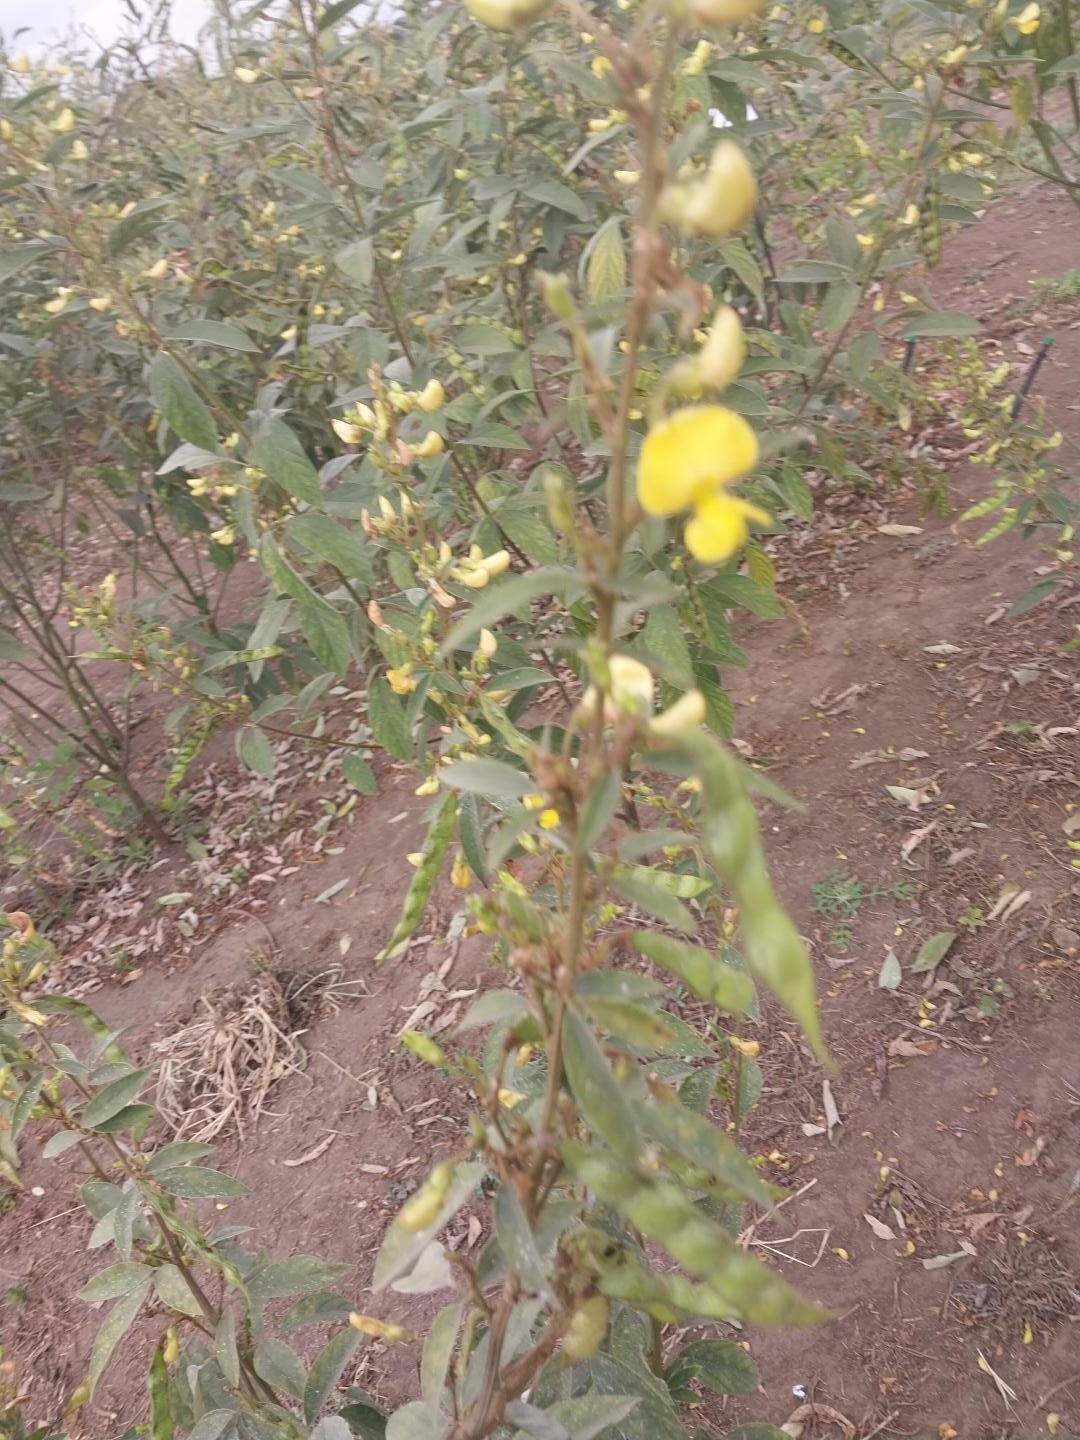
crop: pigeonpea
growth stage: development pod
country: Tanzania
